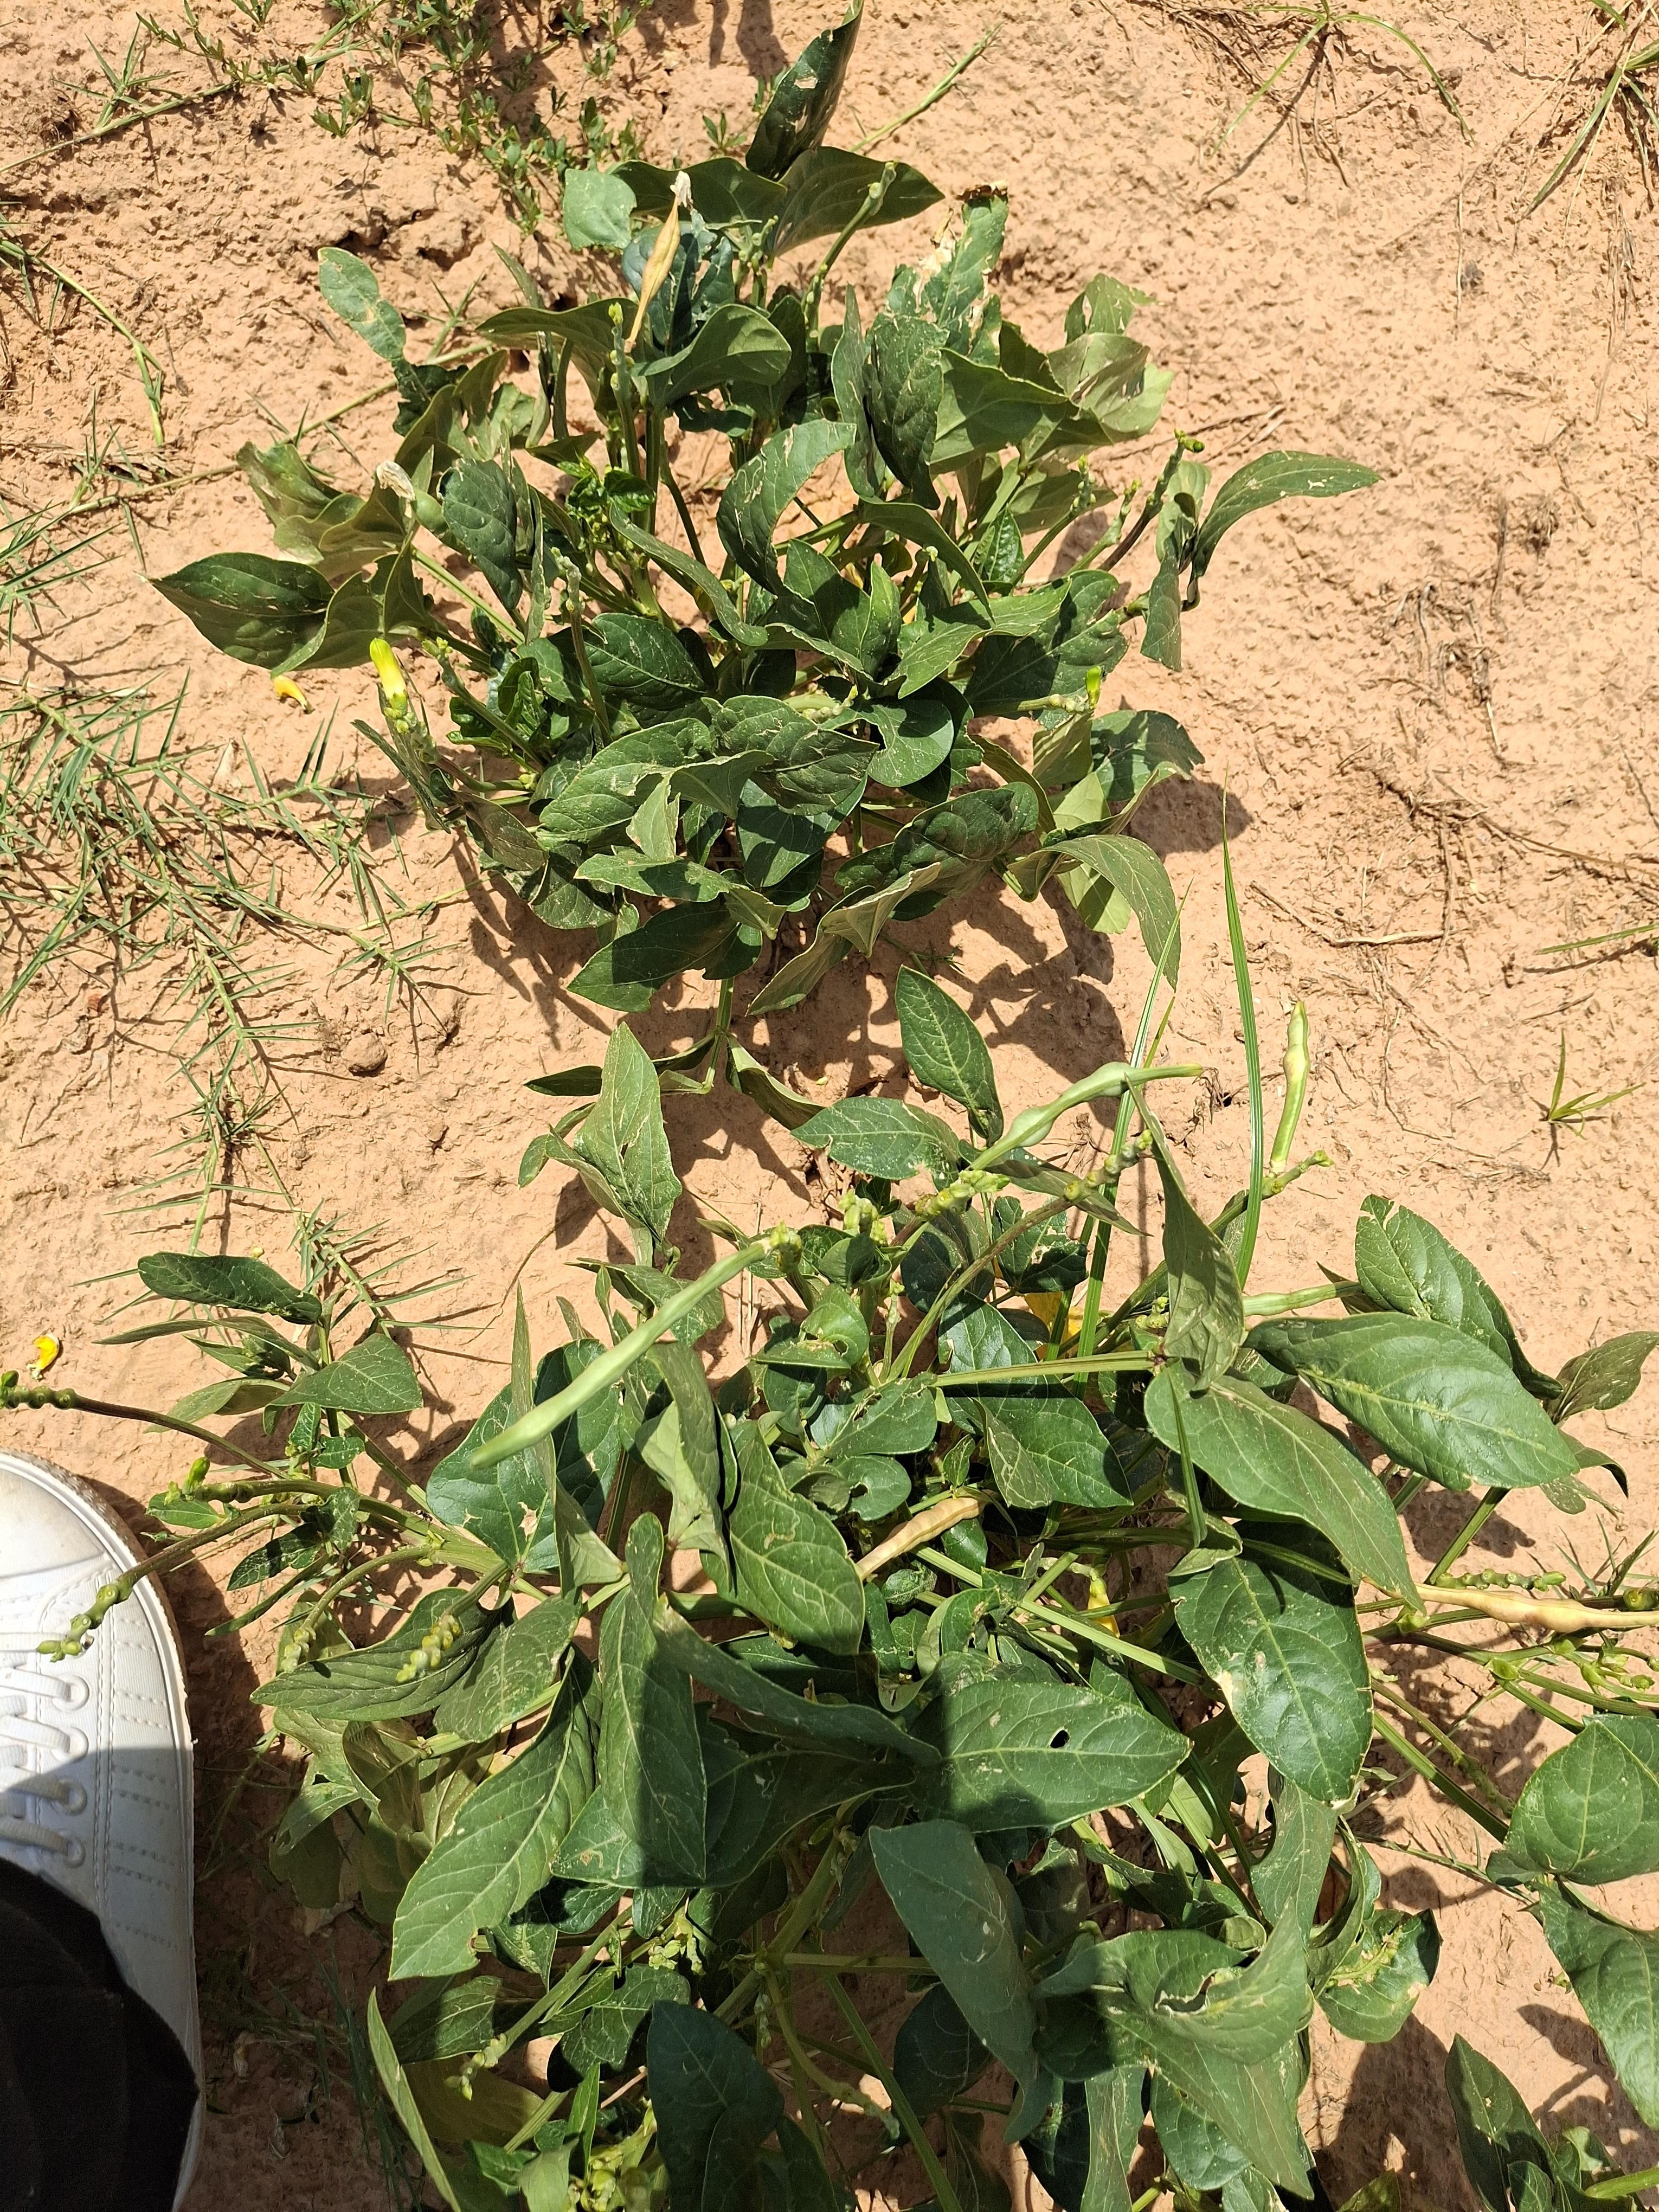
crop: cowpea
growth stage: harvest maturity
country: Nigeria
